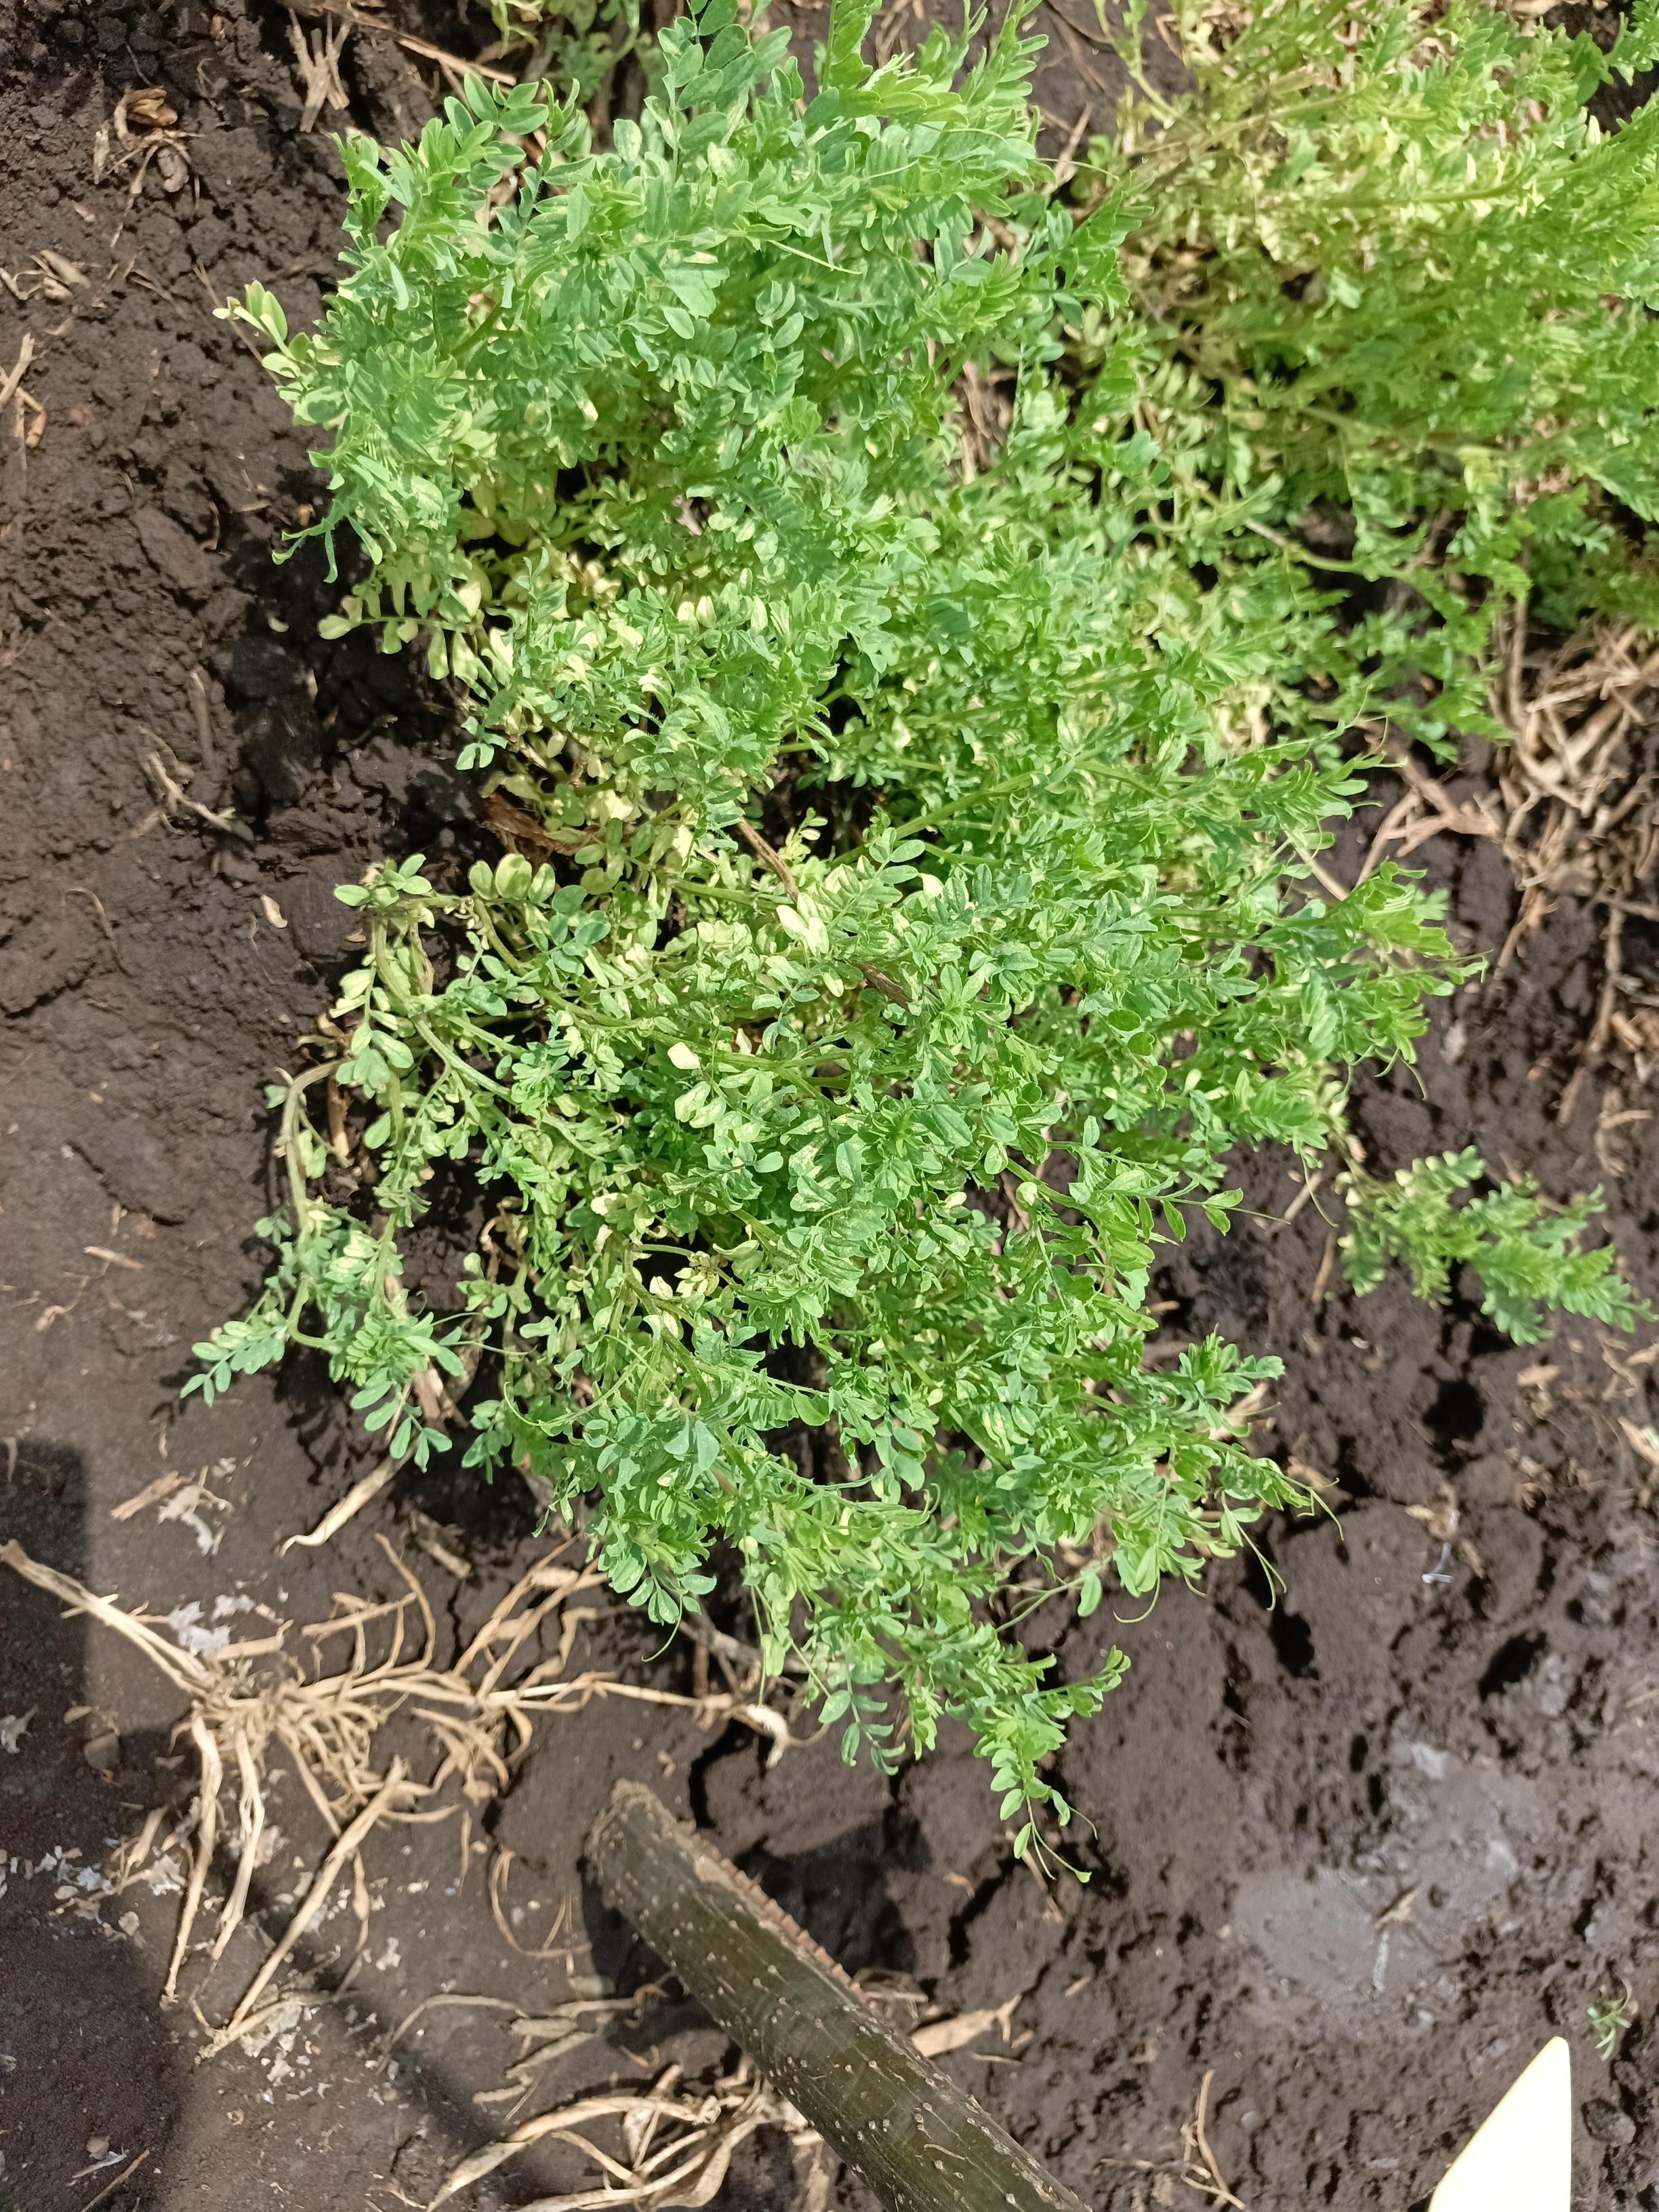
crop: lentil
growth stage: vegetative
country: Tanzania
